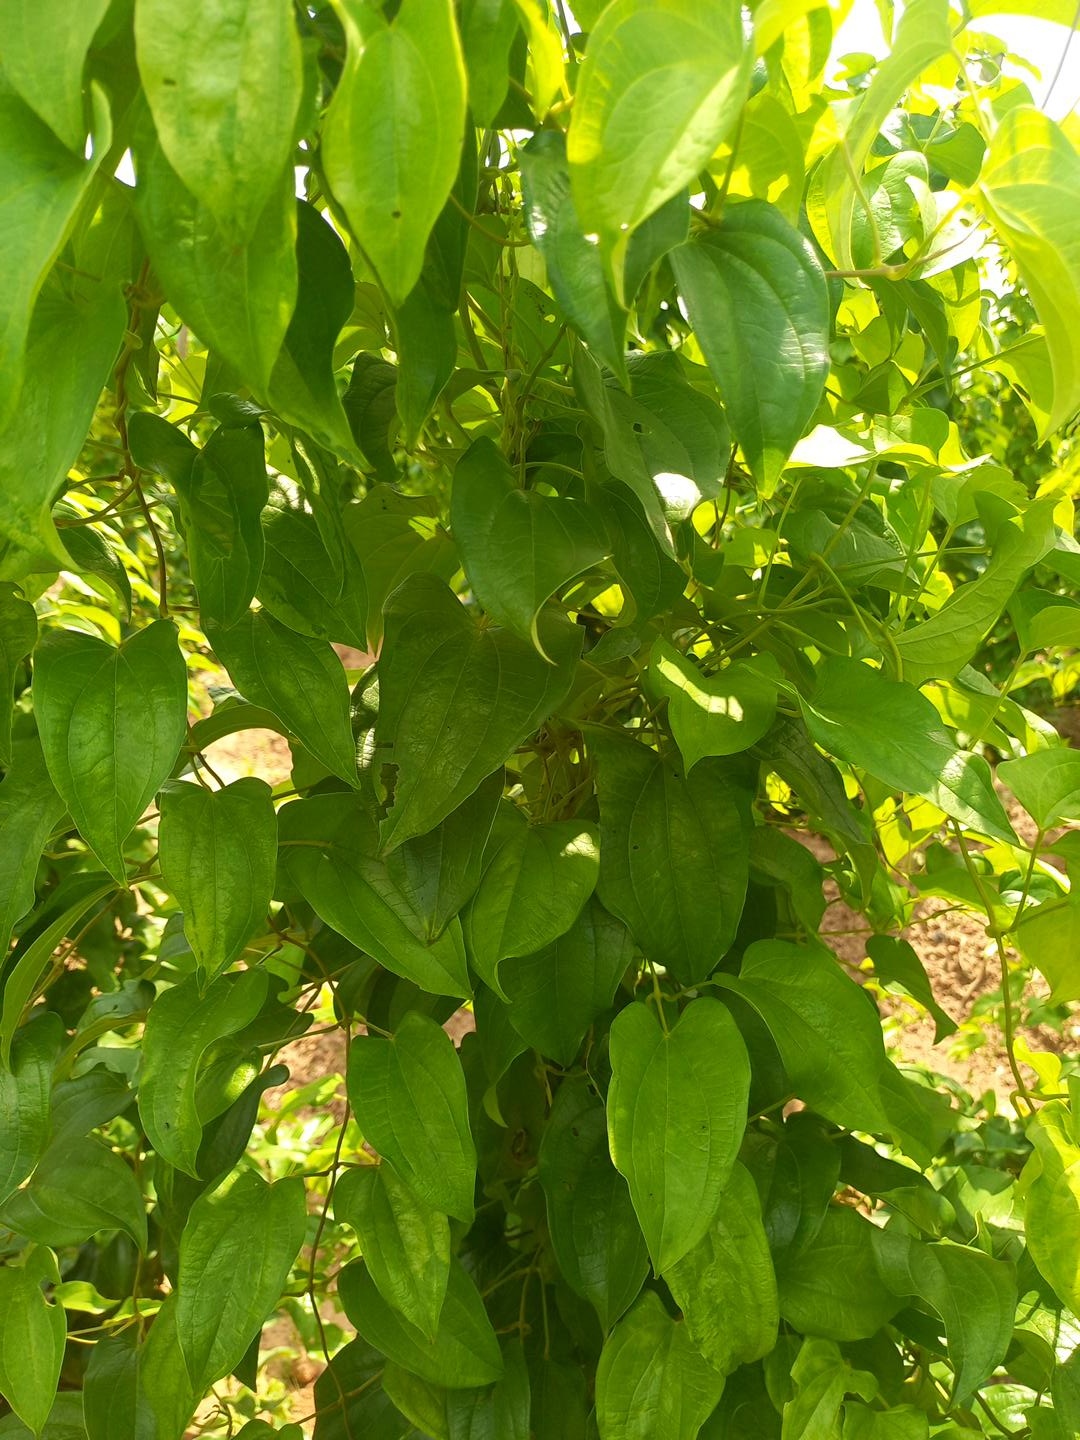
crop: yam
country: Nigeria
